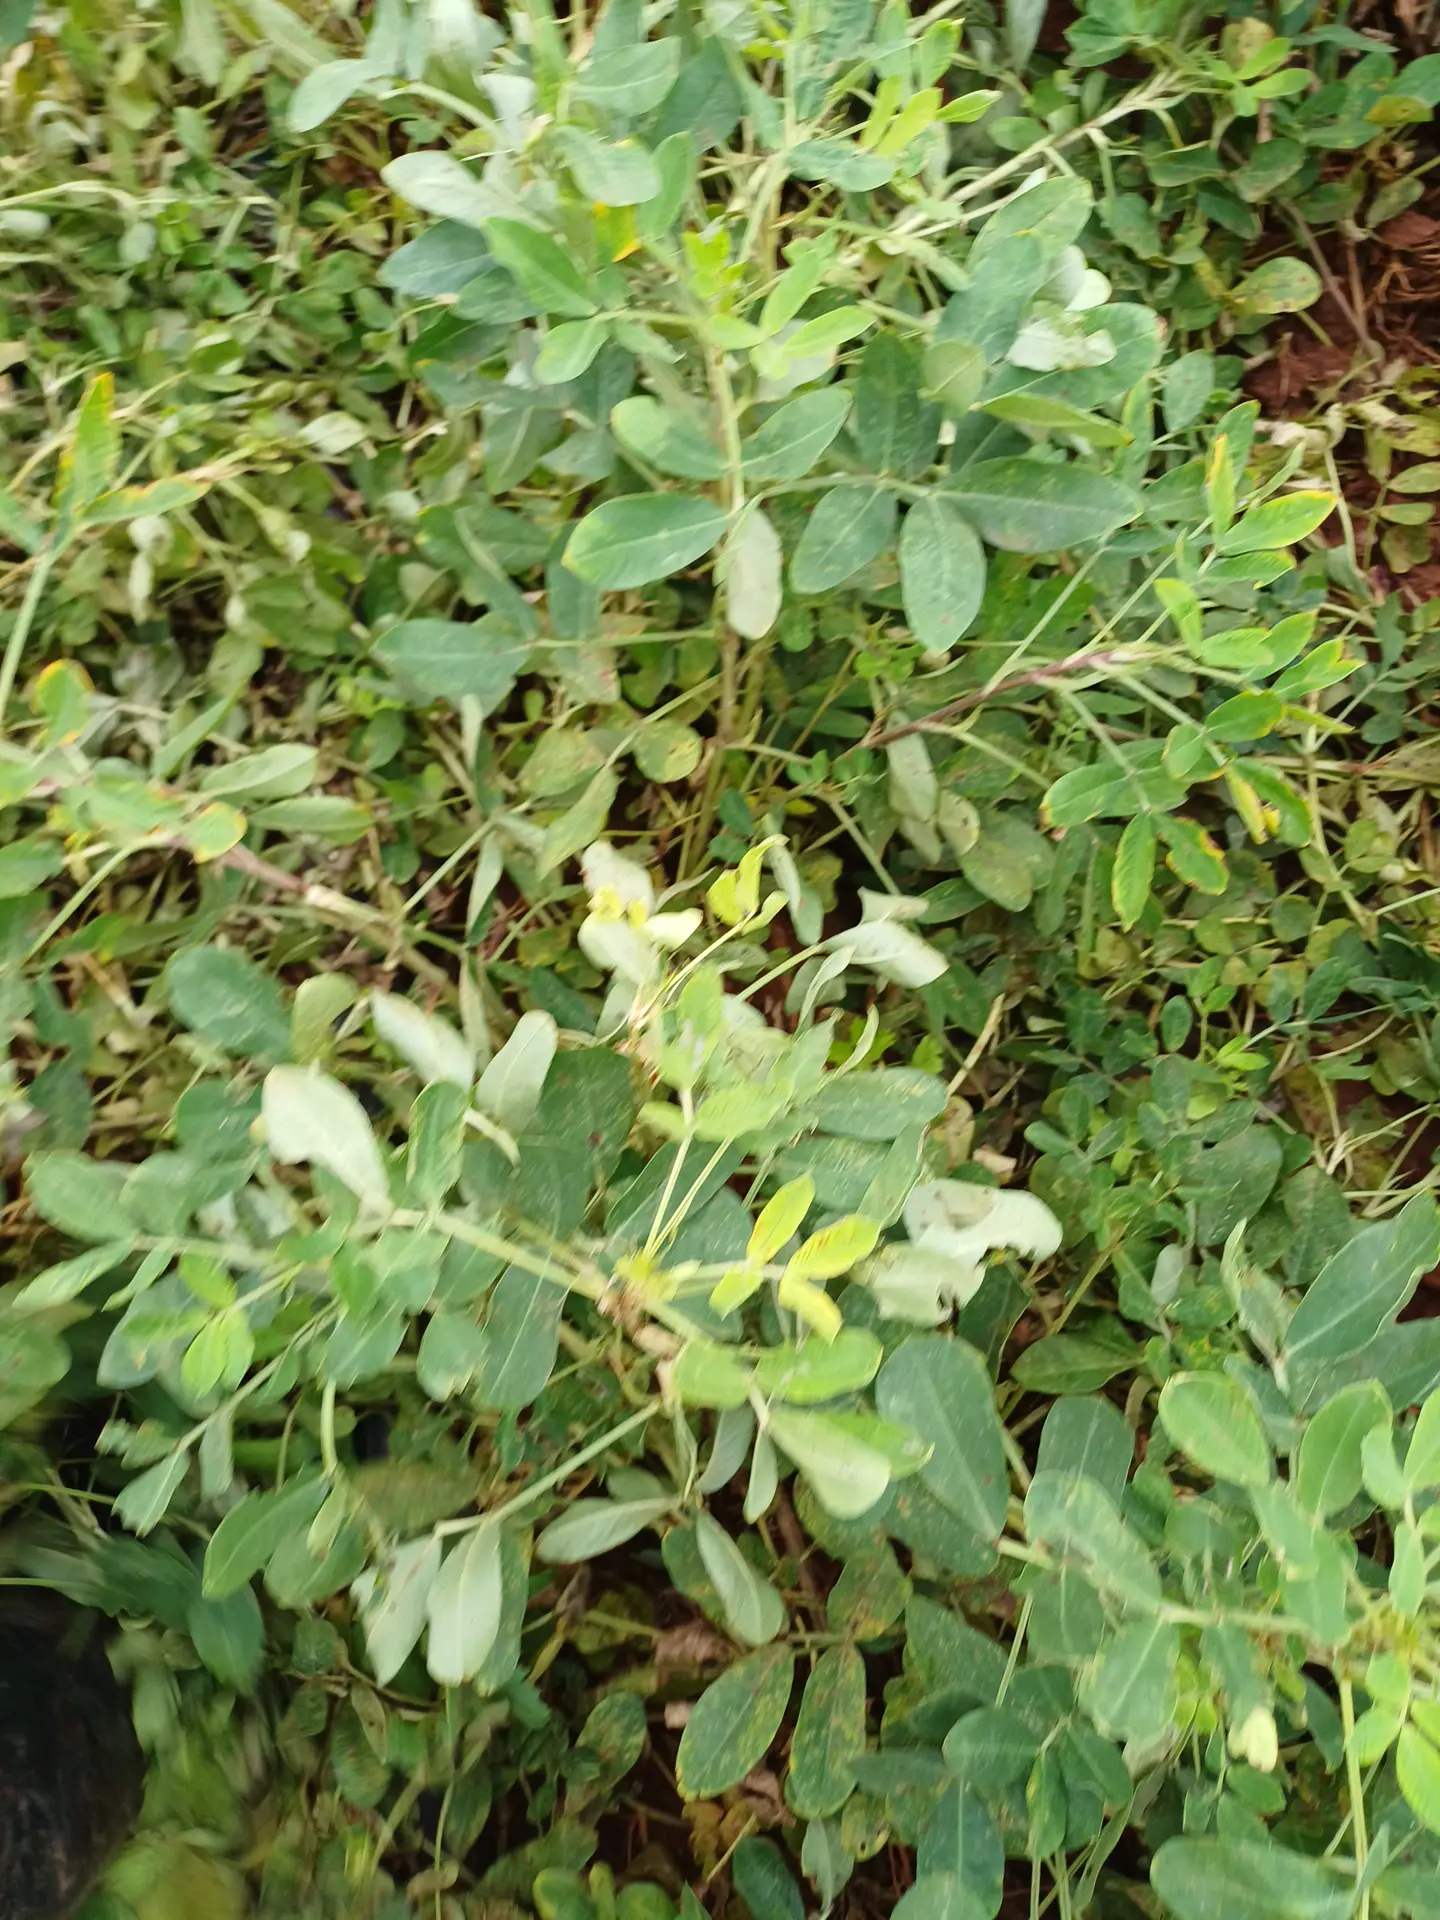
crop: groundnut
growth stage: pegging
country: Kenya
